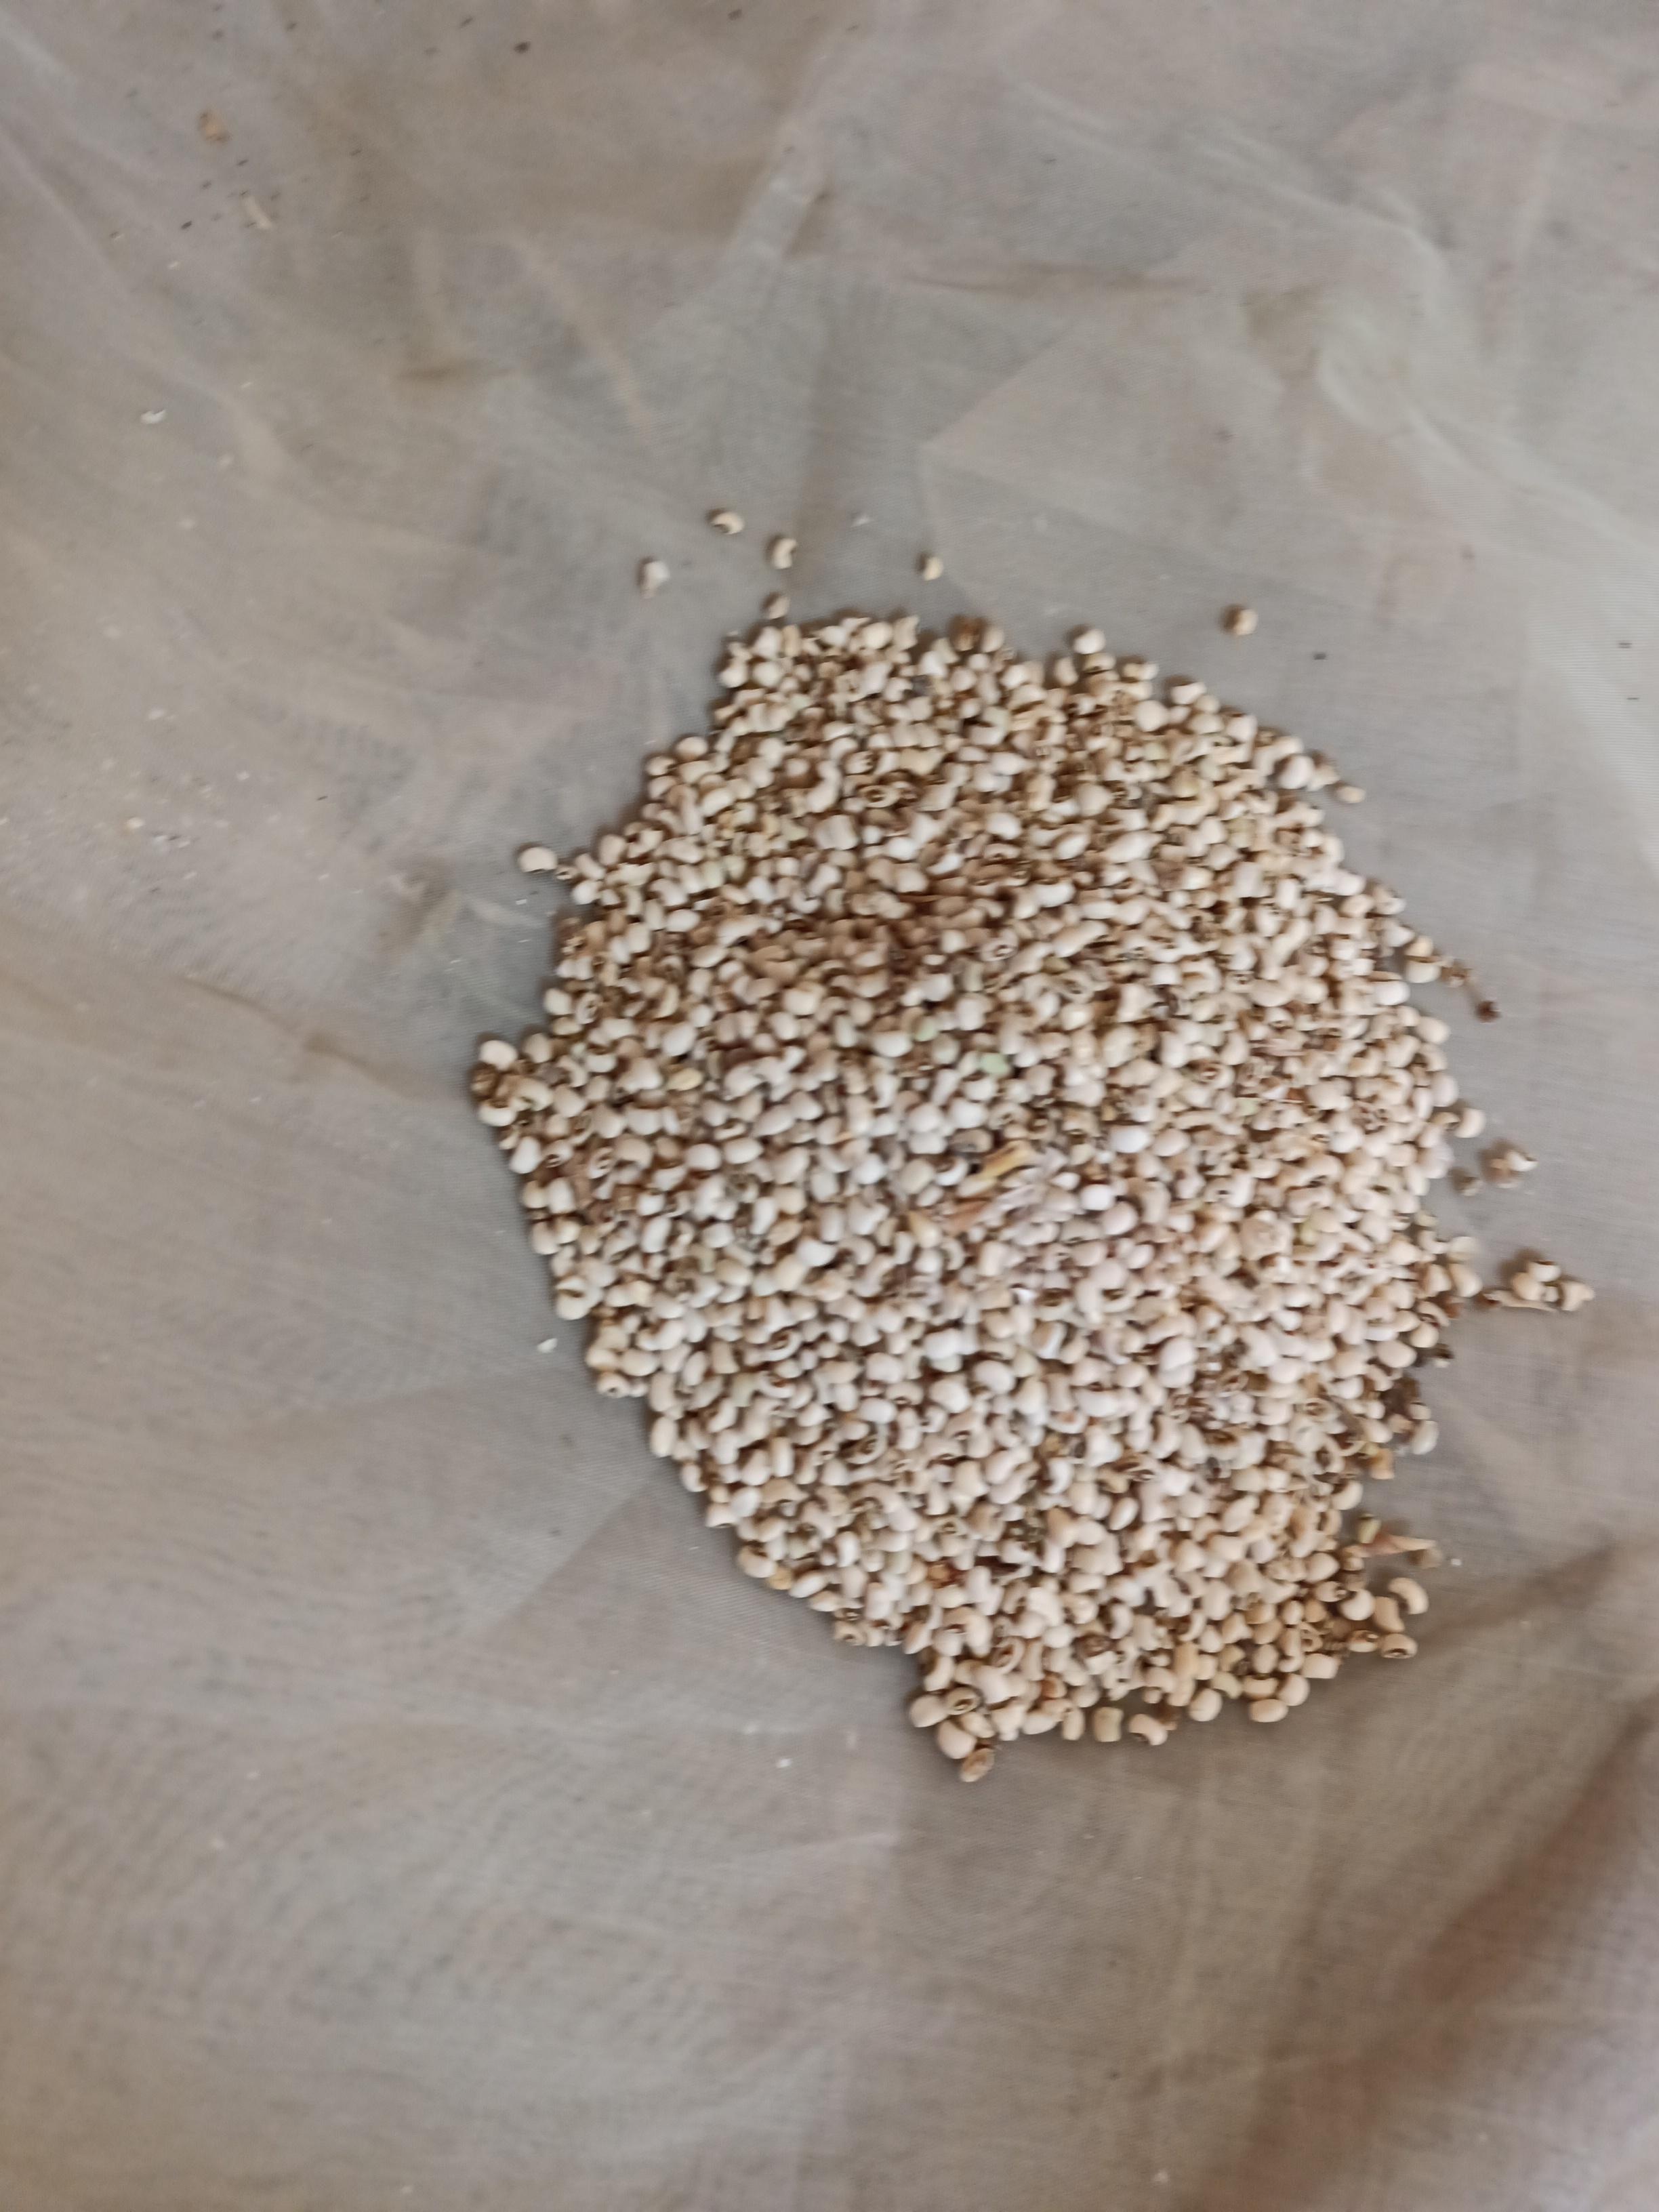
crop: cowpea
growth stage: harvest
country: Nigeria
